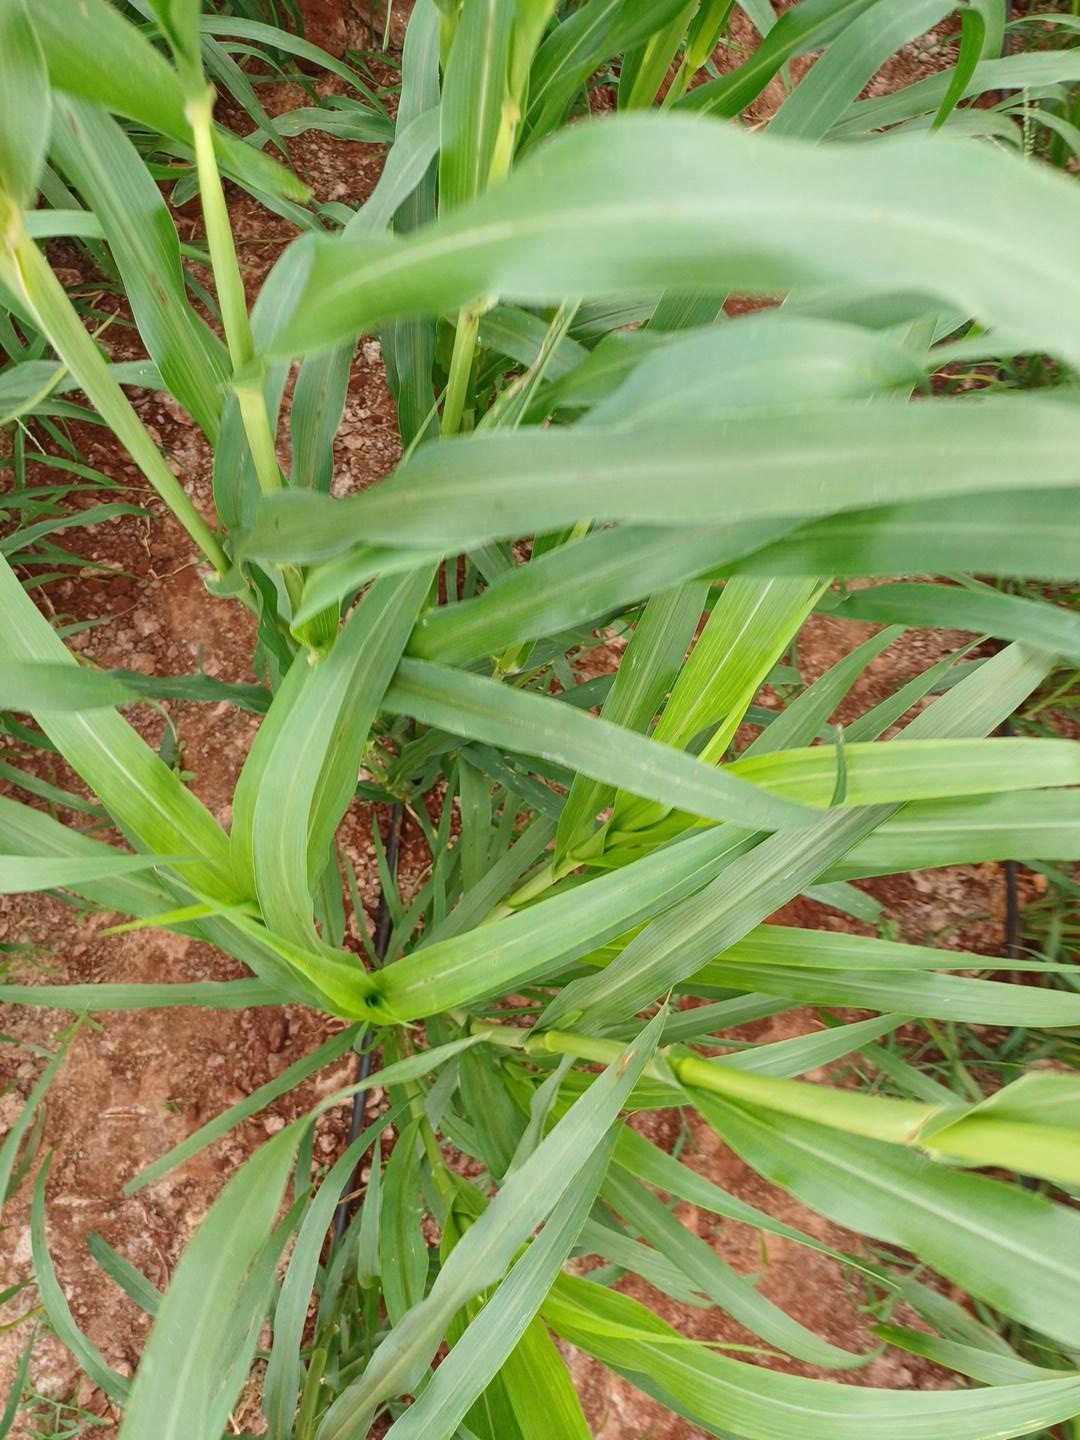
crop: pearl millet
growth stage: flowering
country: Kenya
